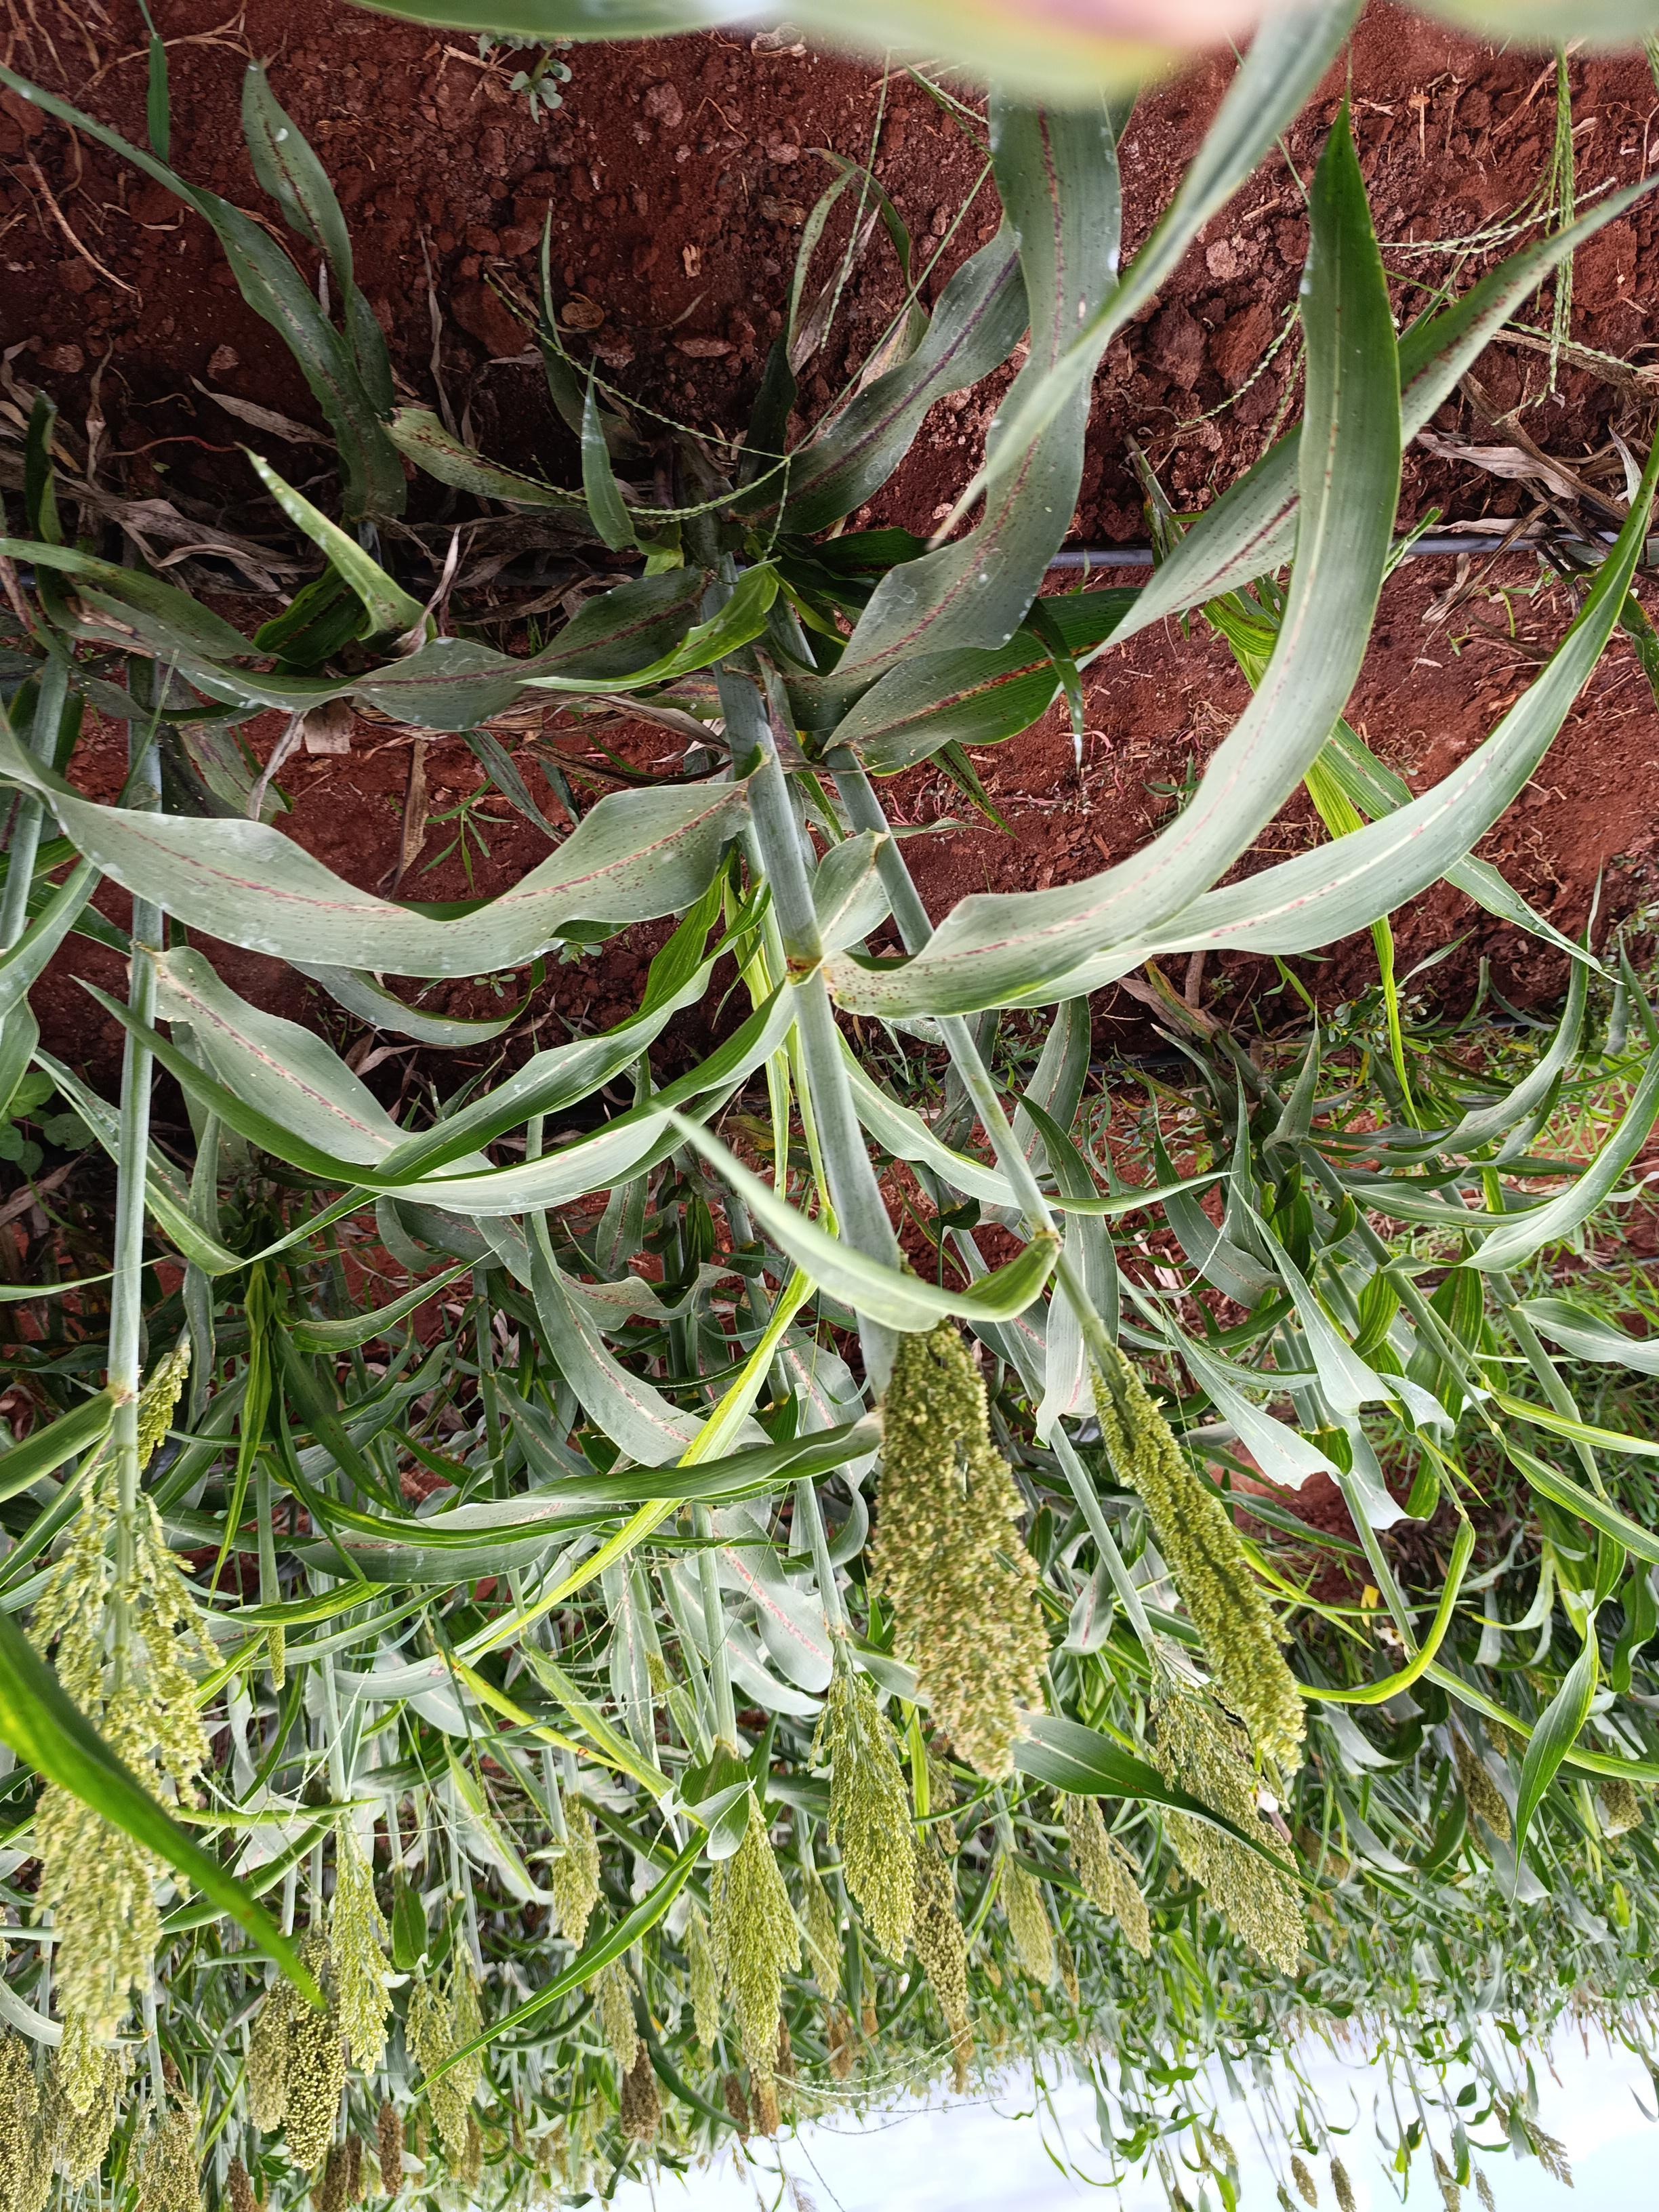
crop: sorghum
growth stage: flowering
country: Kenya
